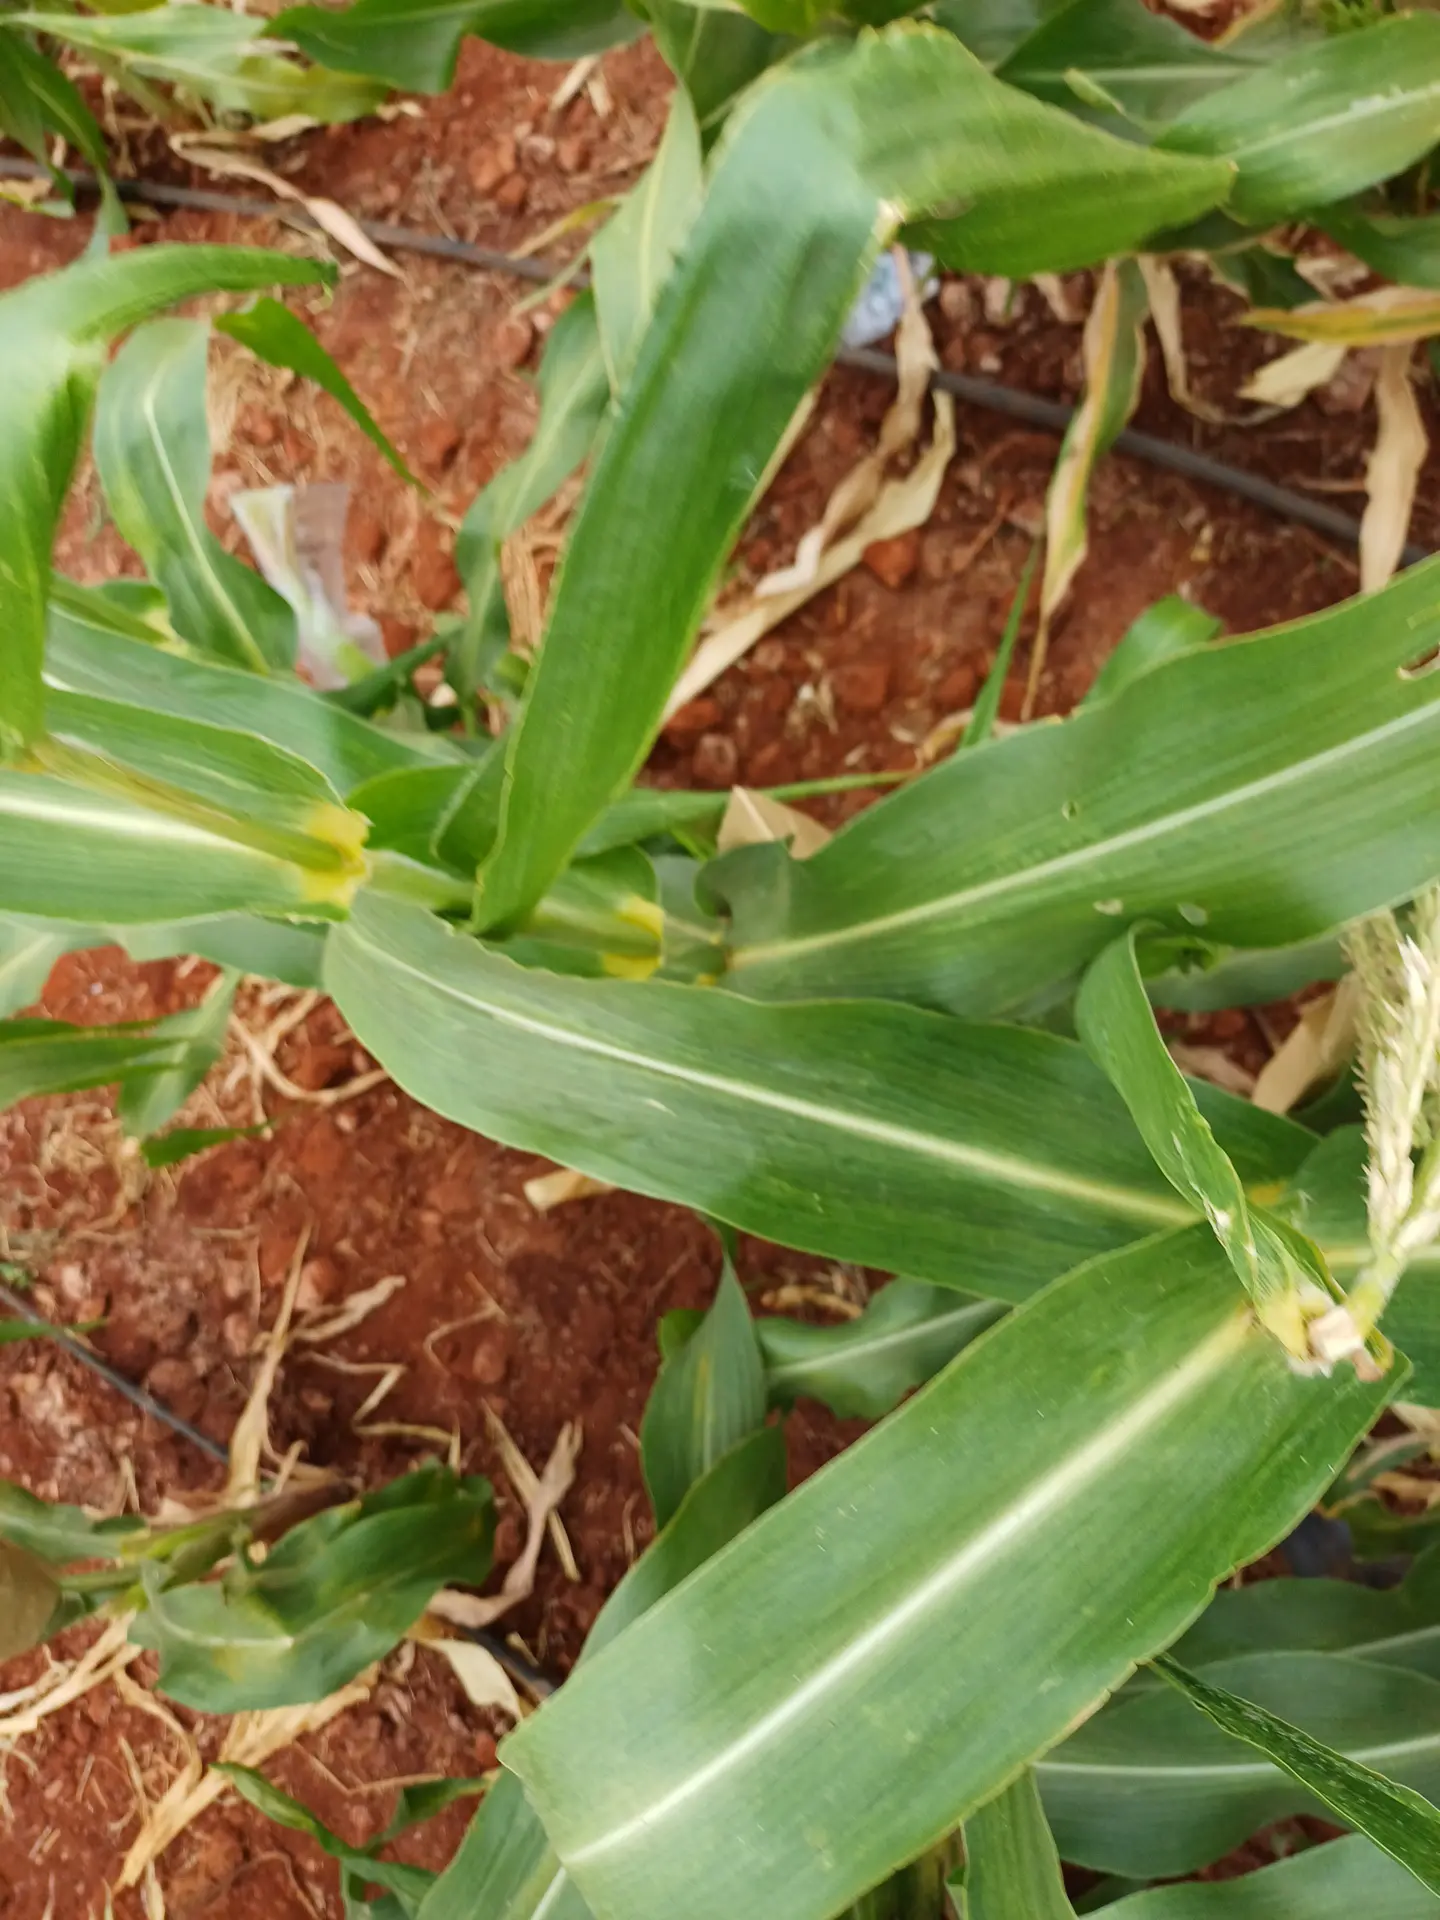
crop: maize
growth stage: flowering
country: Kenya
